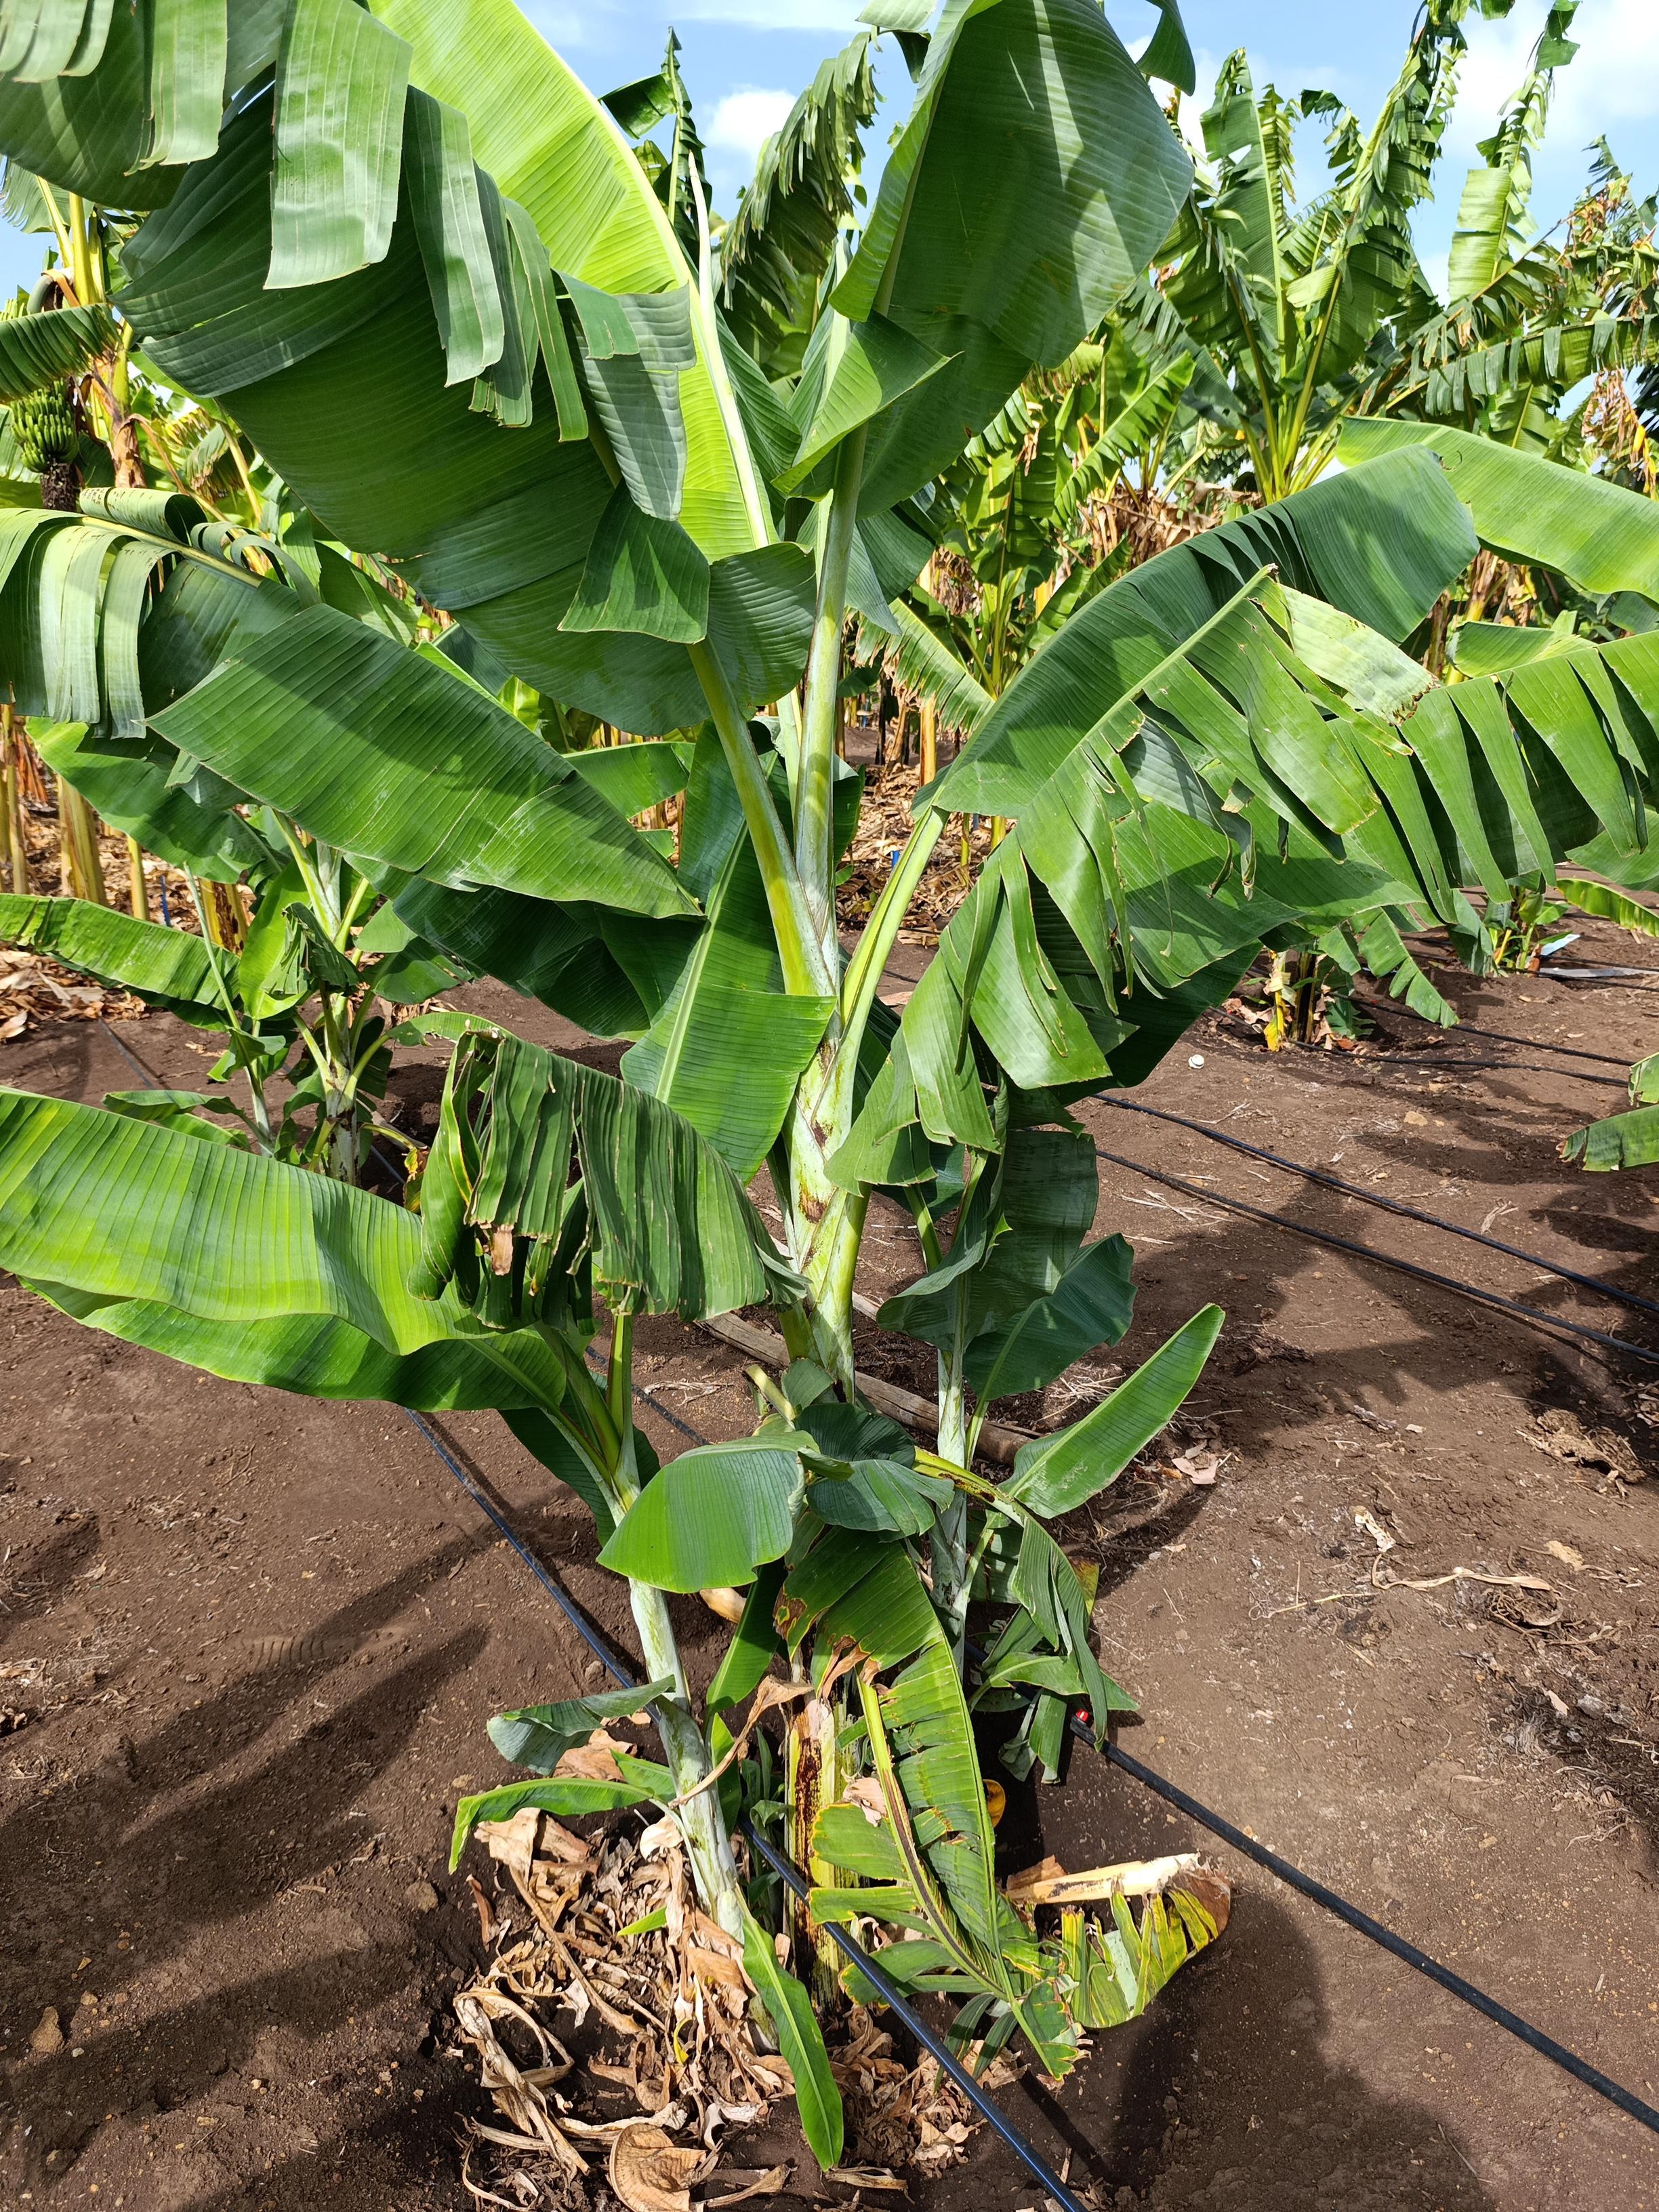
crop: banana
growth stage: vegetative
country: Tanzania
